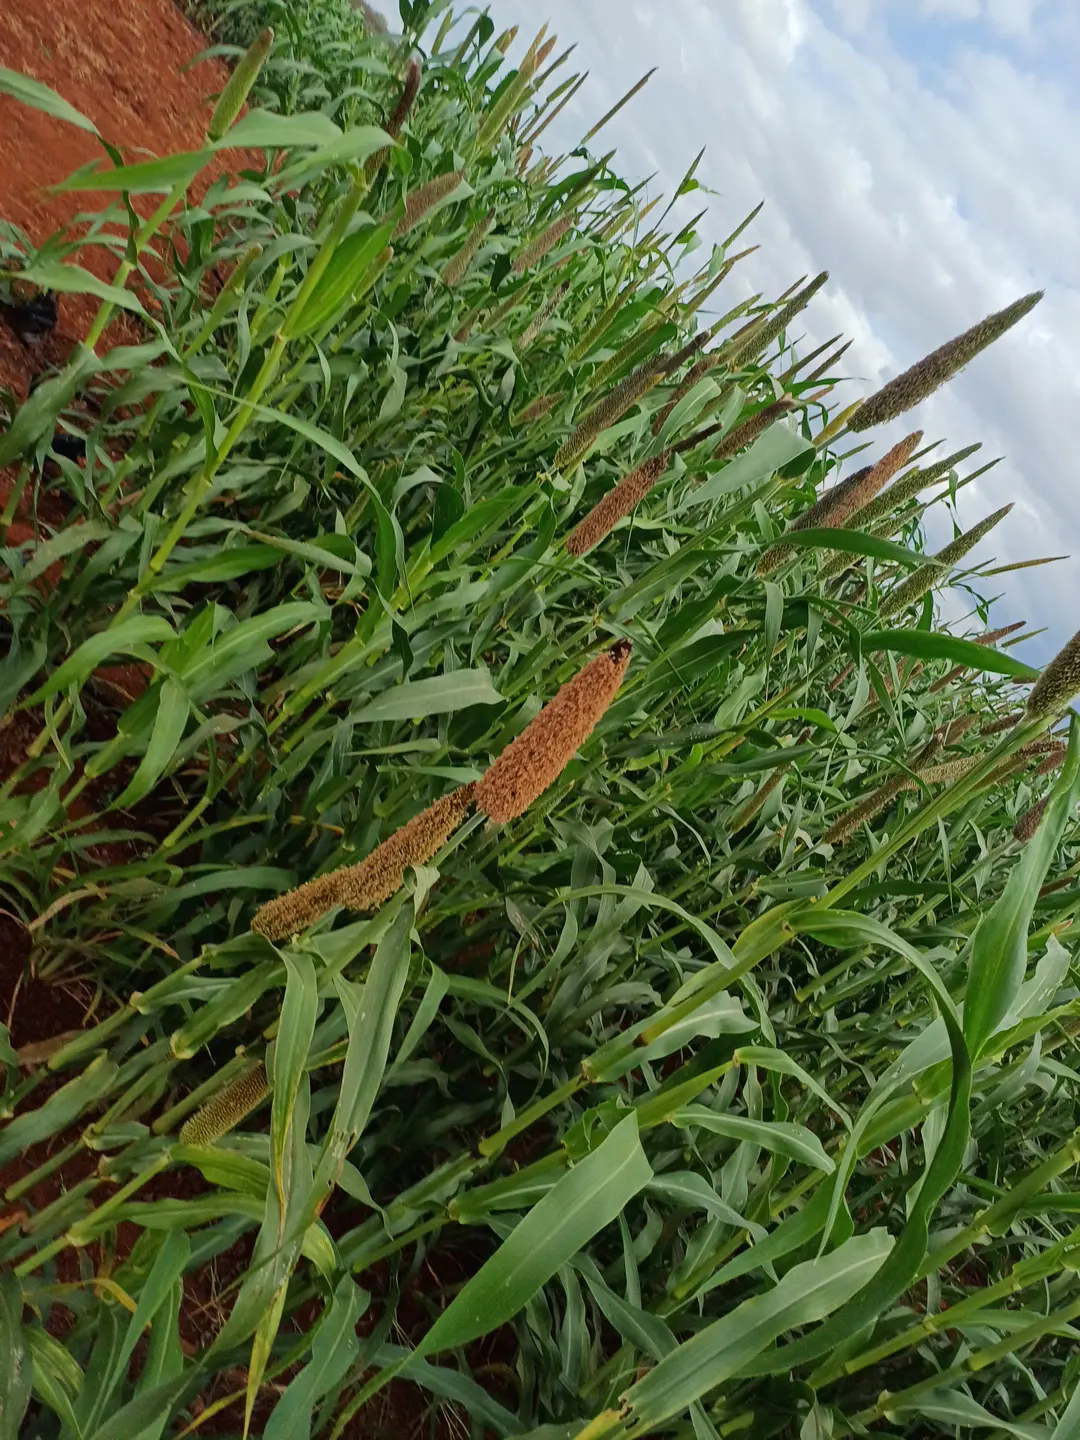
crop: pearl millet
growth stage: flowering
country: Kenya
